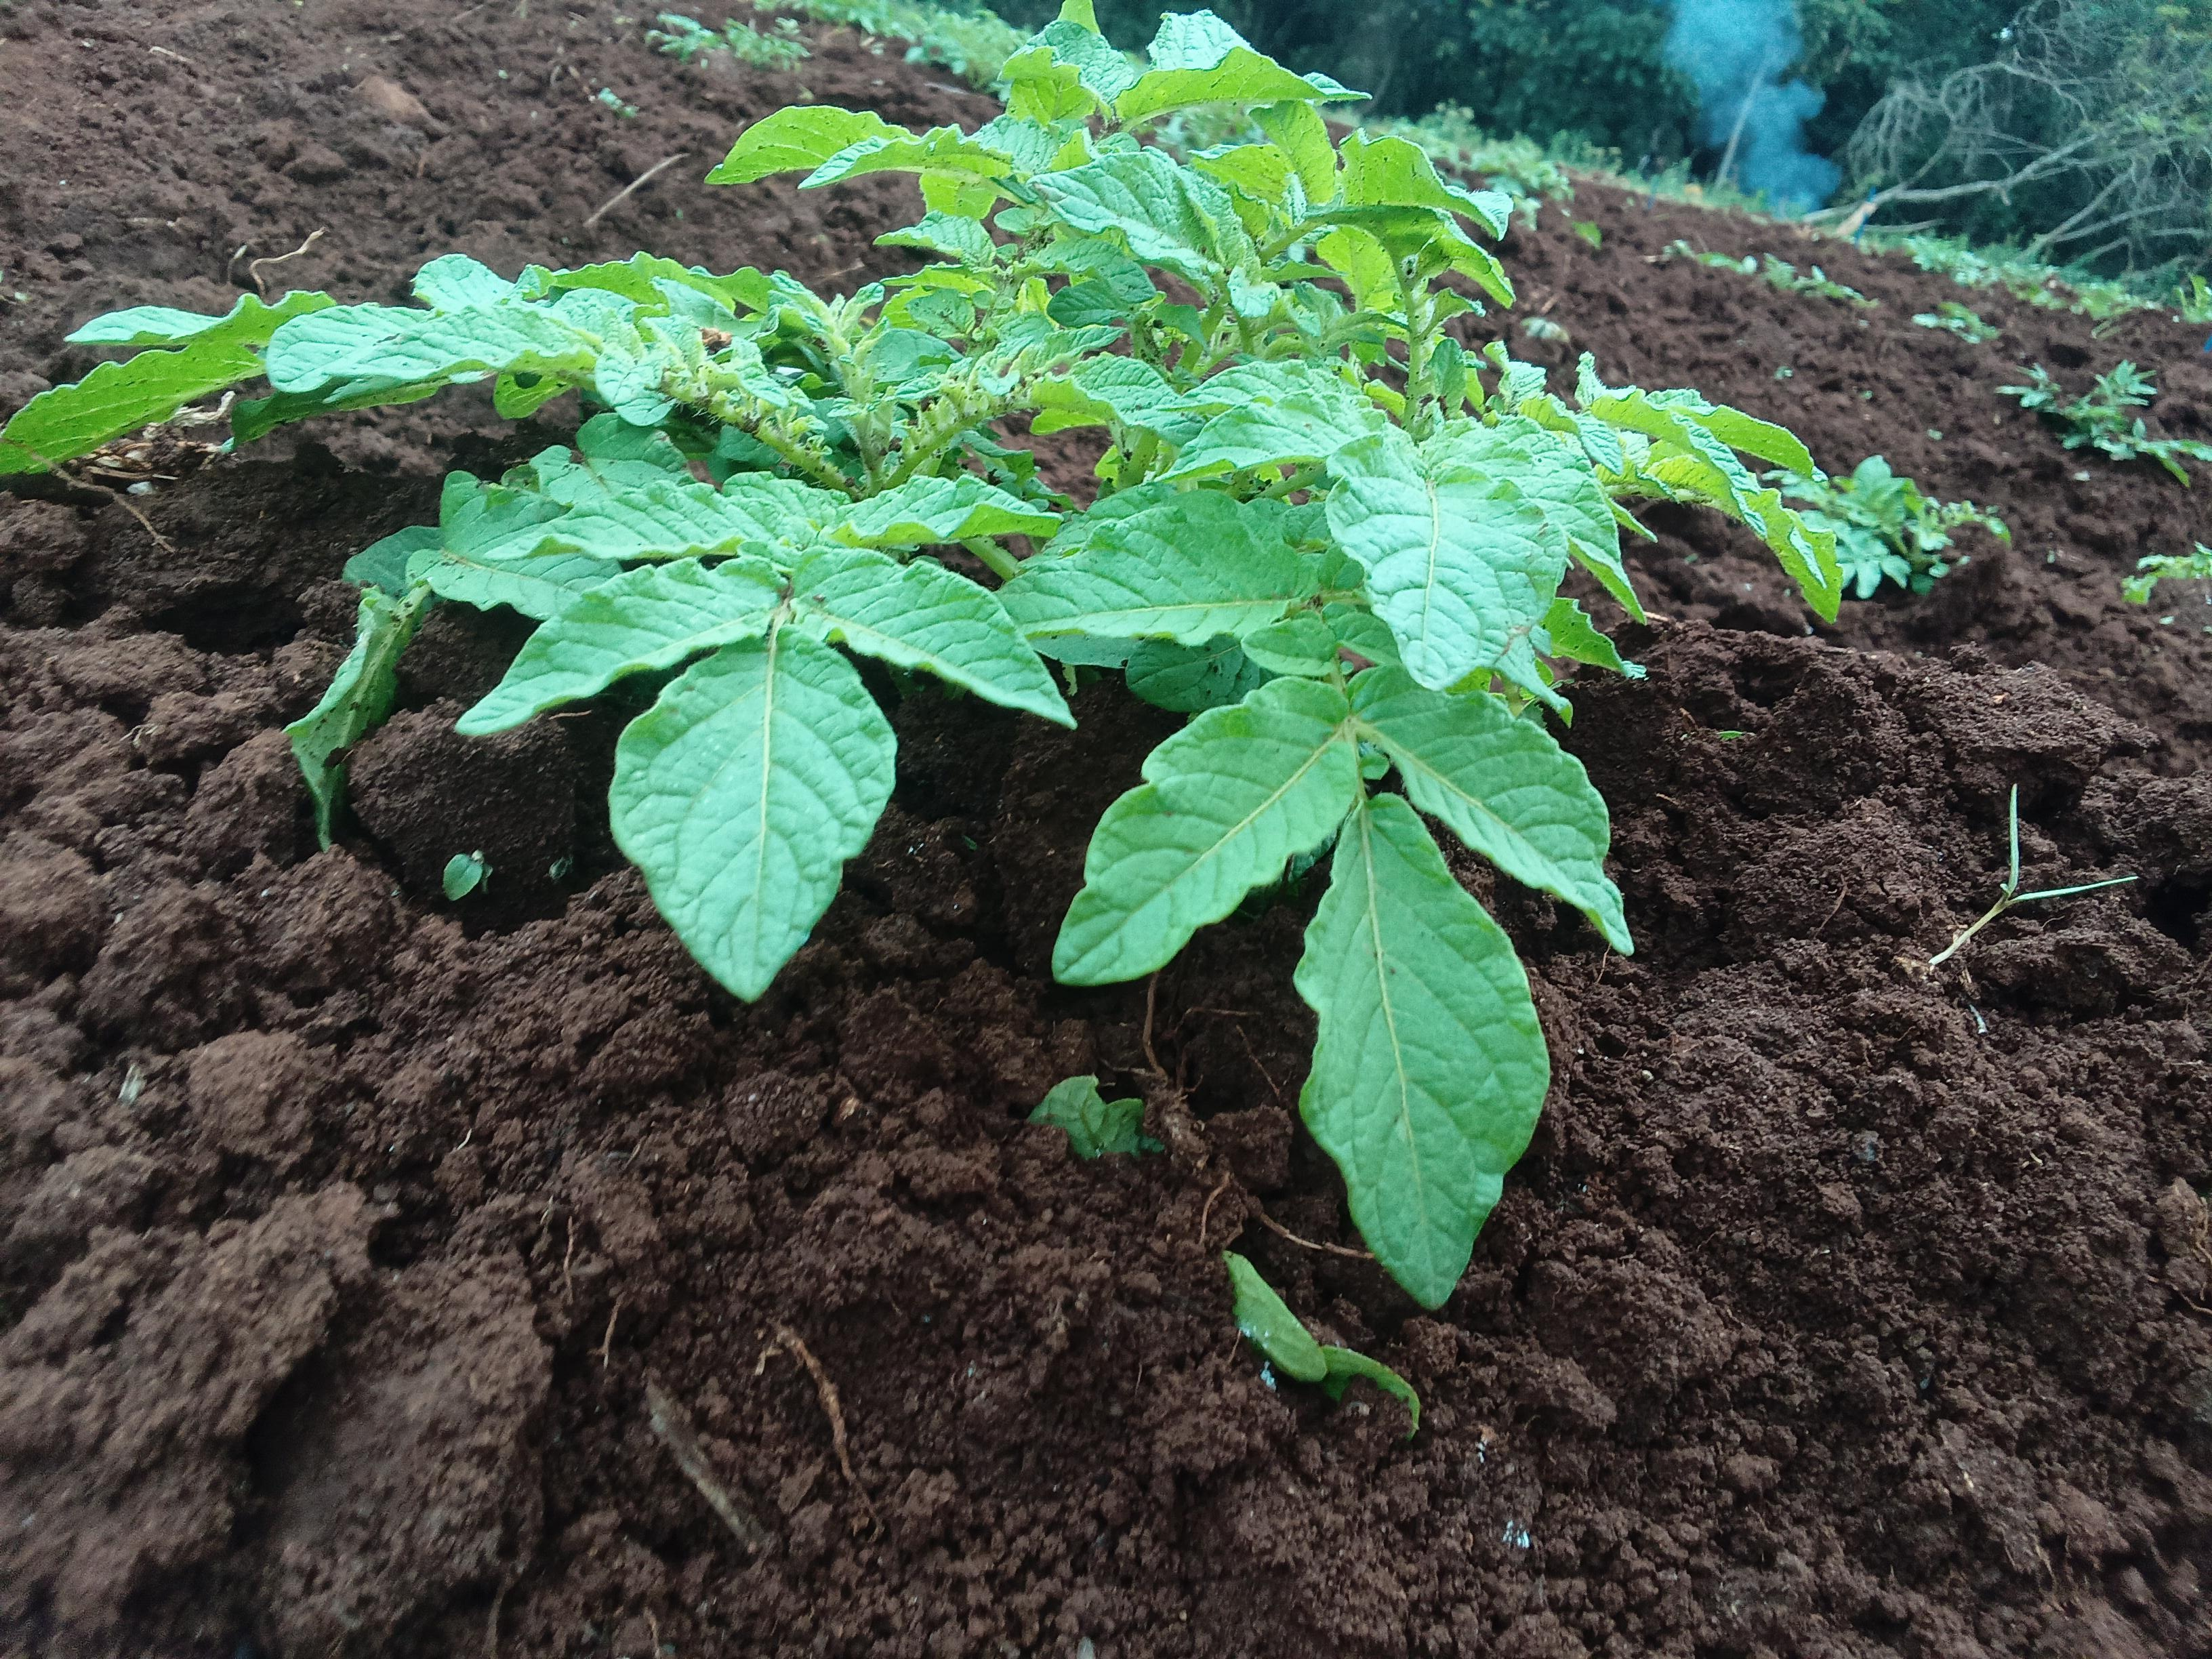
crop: potato
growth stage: sprouting emergence
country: Kenya
